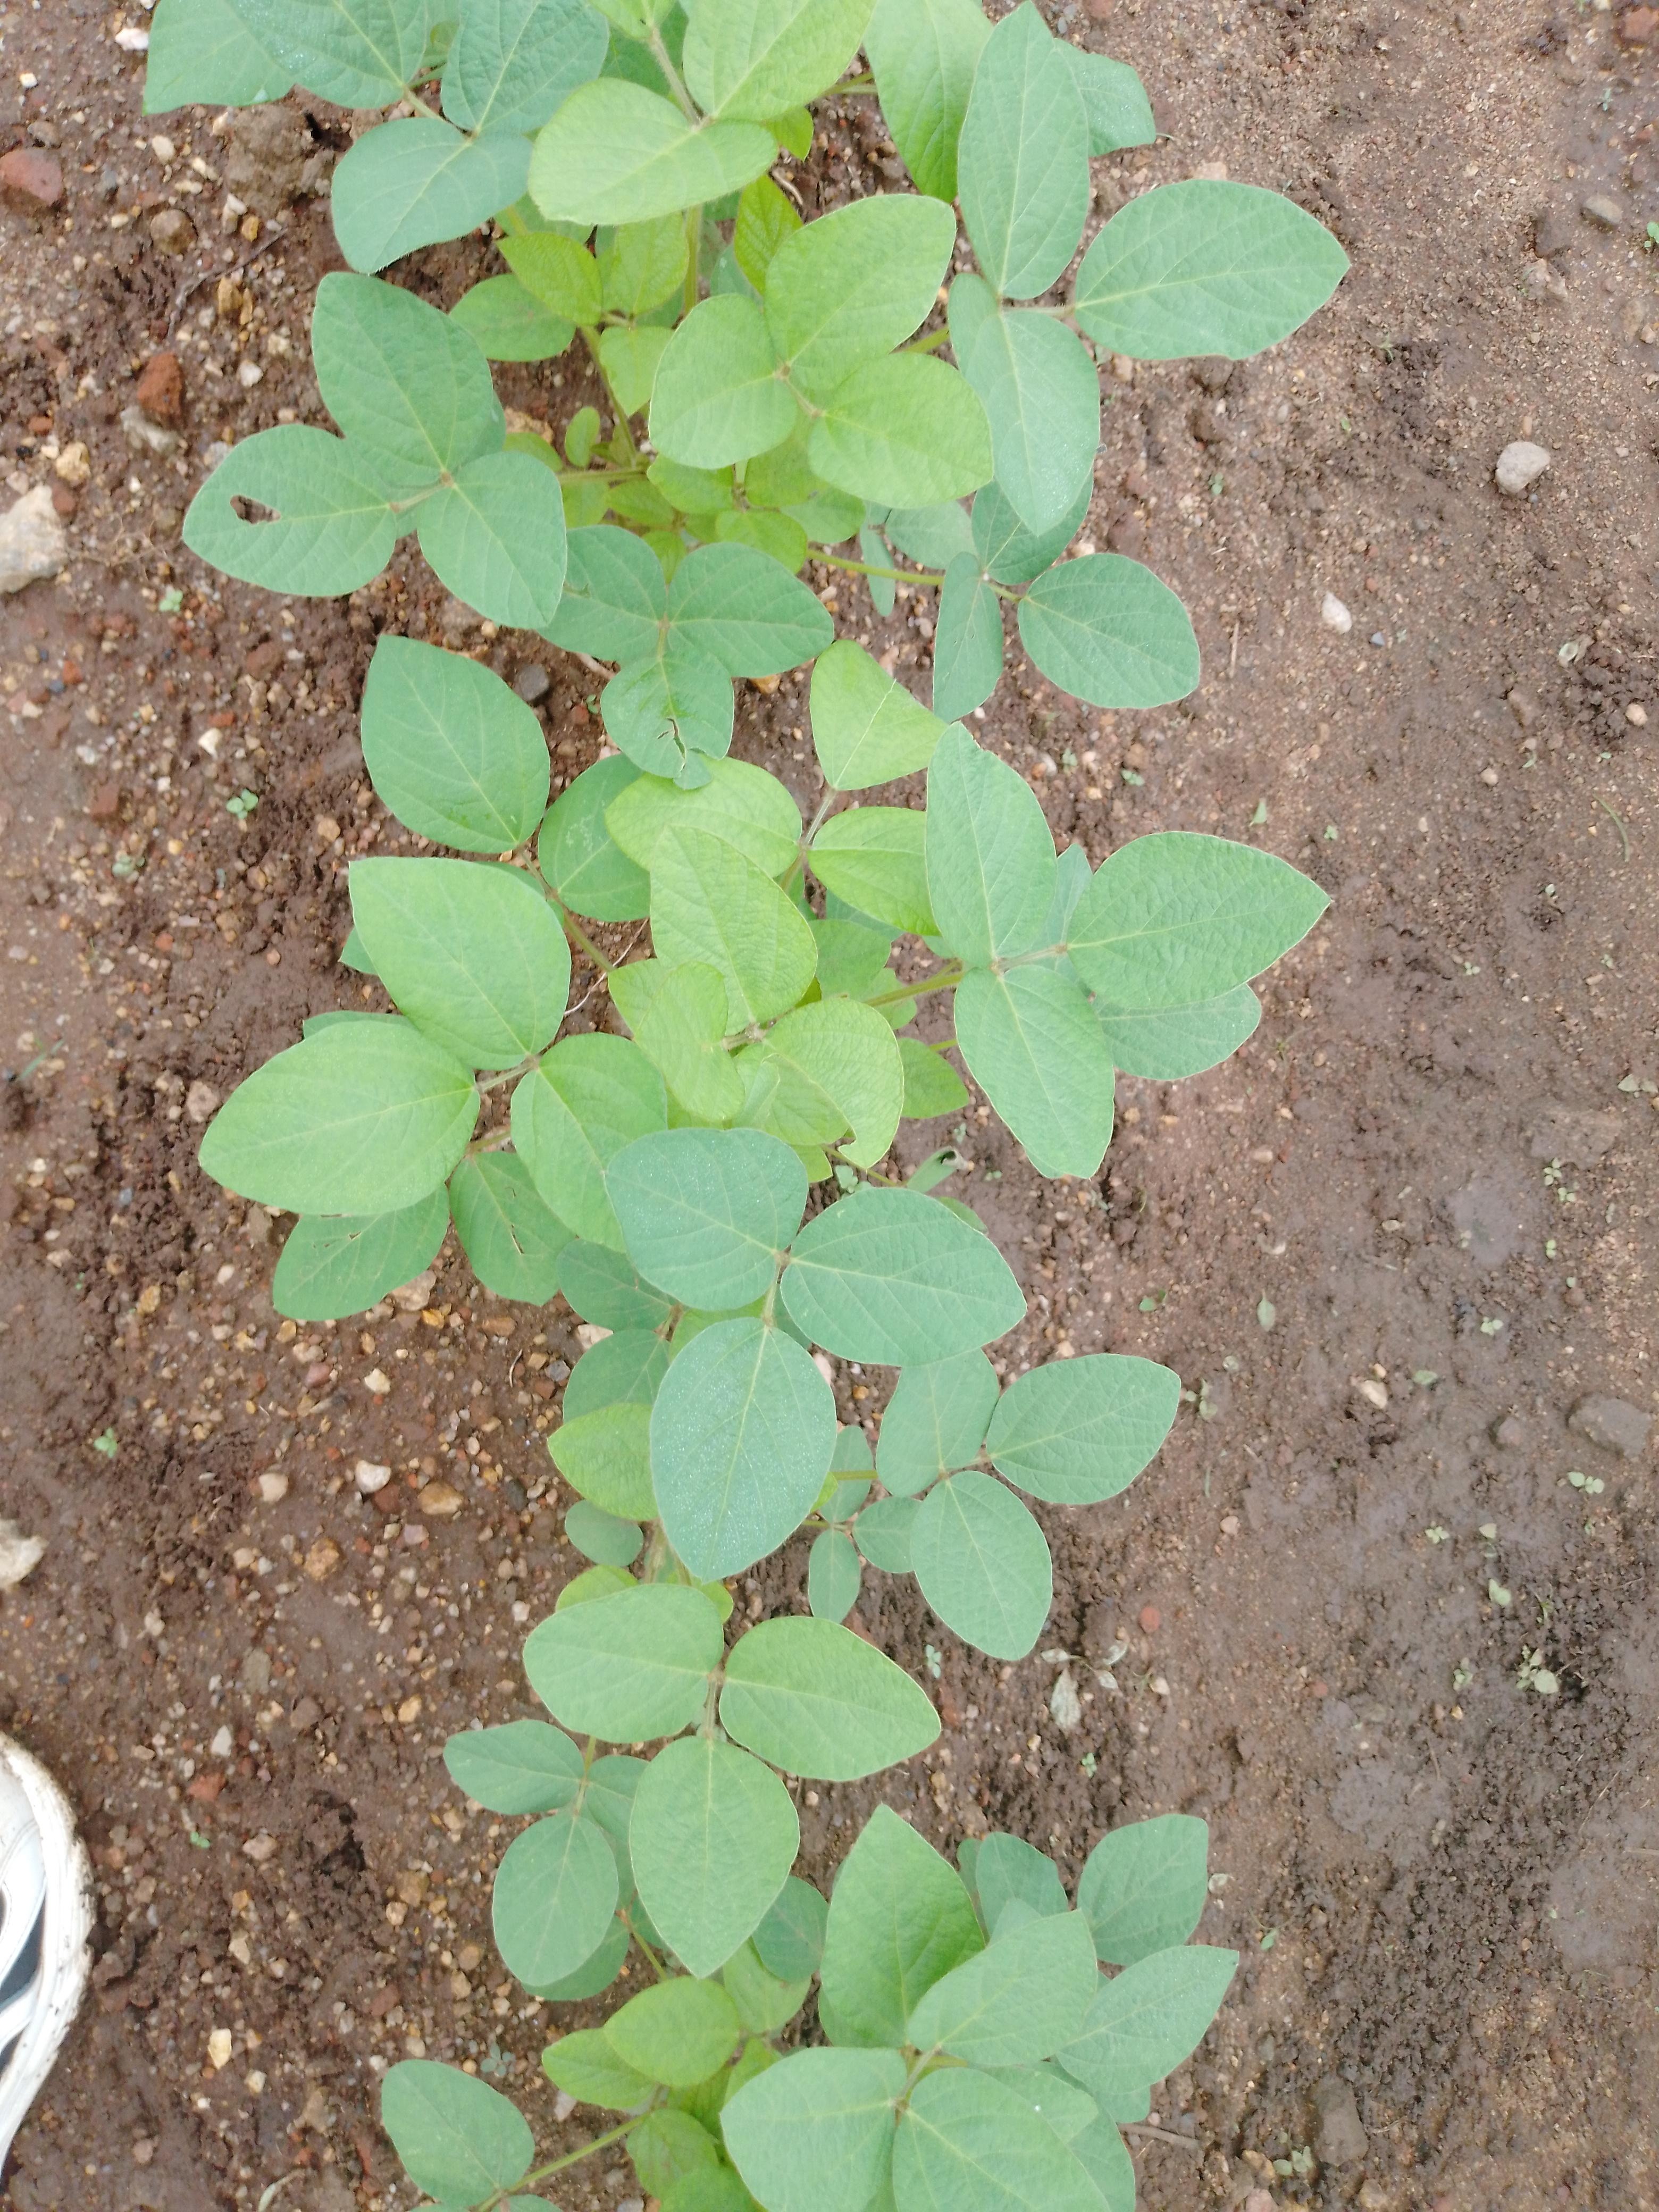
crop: soybean
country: Malawi
